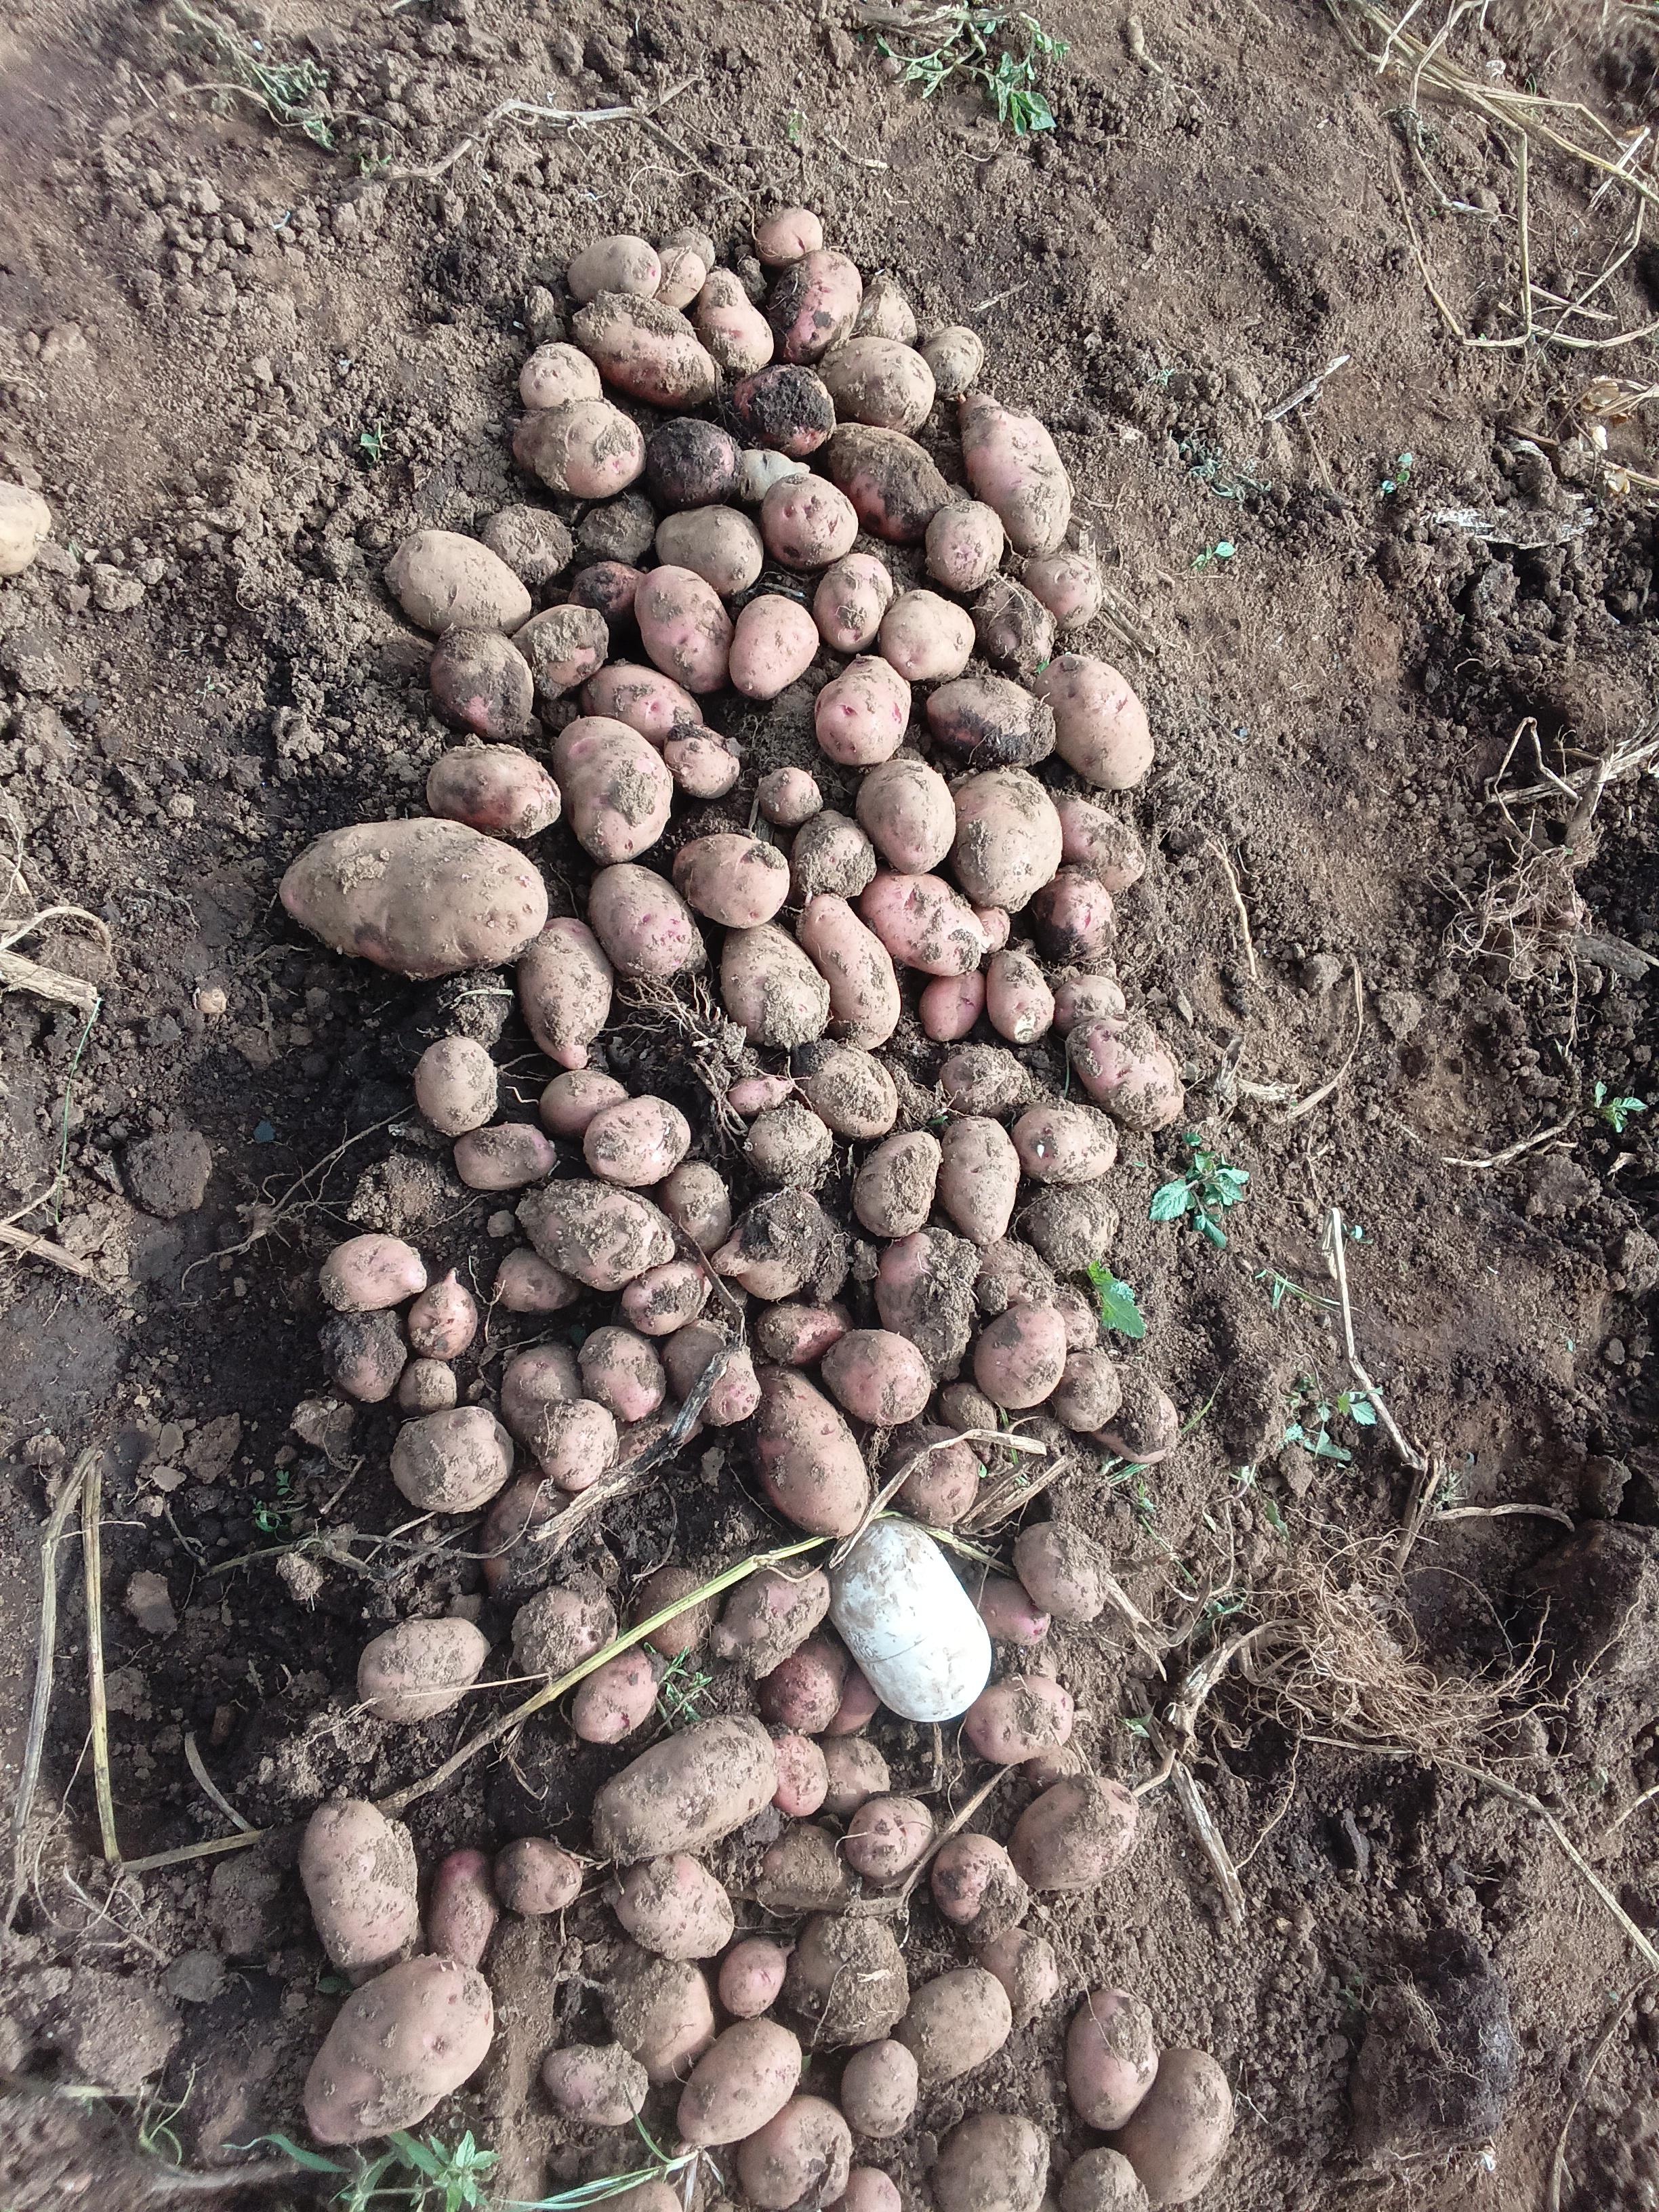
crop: potato
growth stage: harvest
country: Kenya
